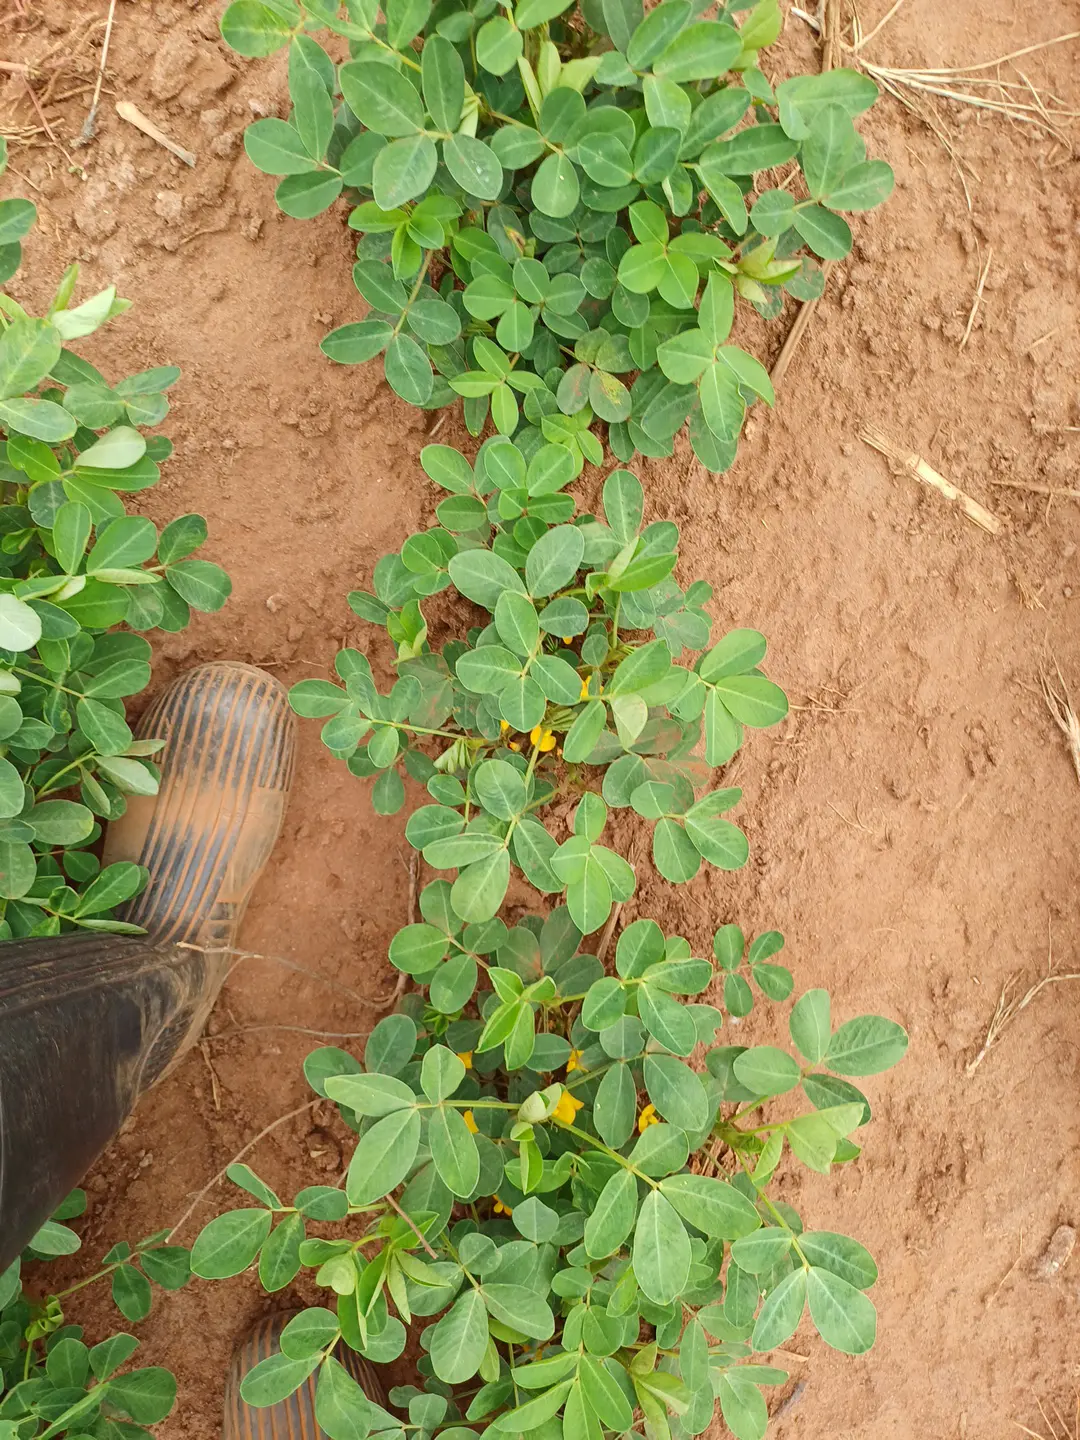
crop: groundnut
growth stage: flowering
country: Kenya
